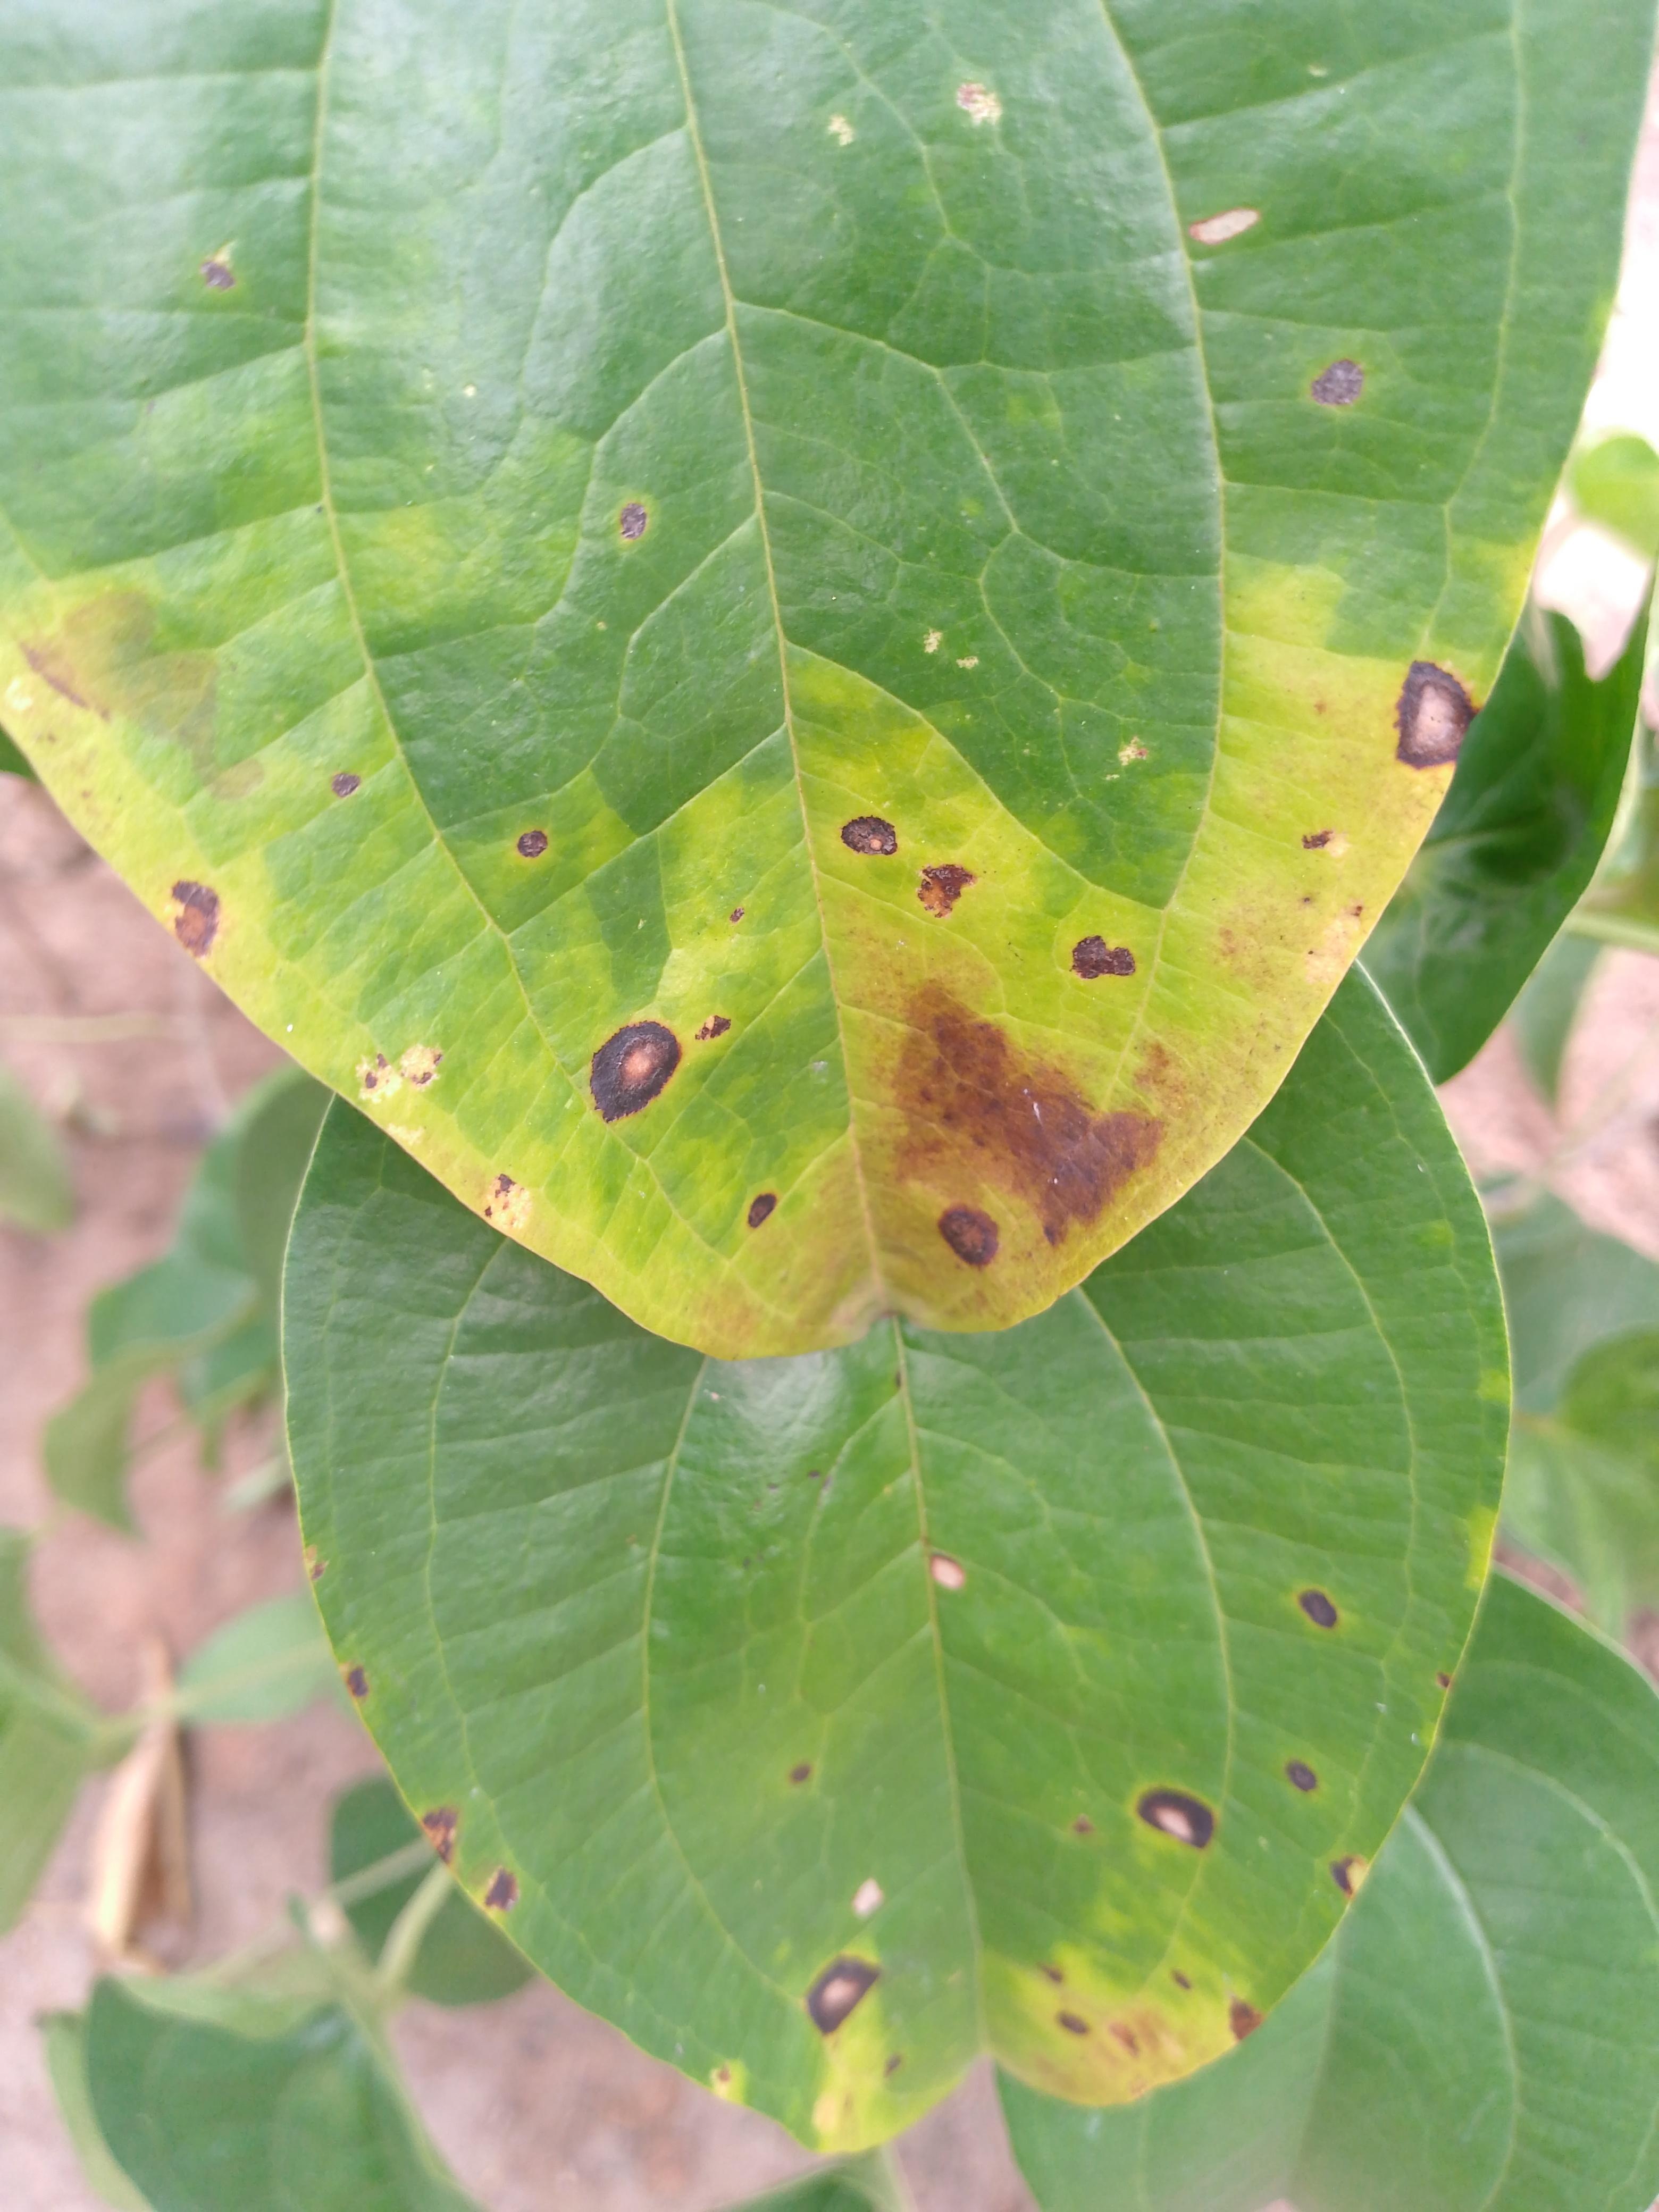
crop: yam
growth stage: vegetative
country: Nigeria
